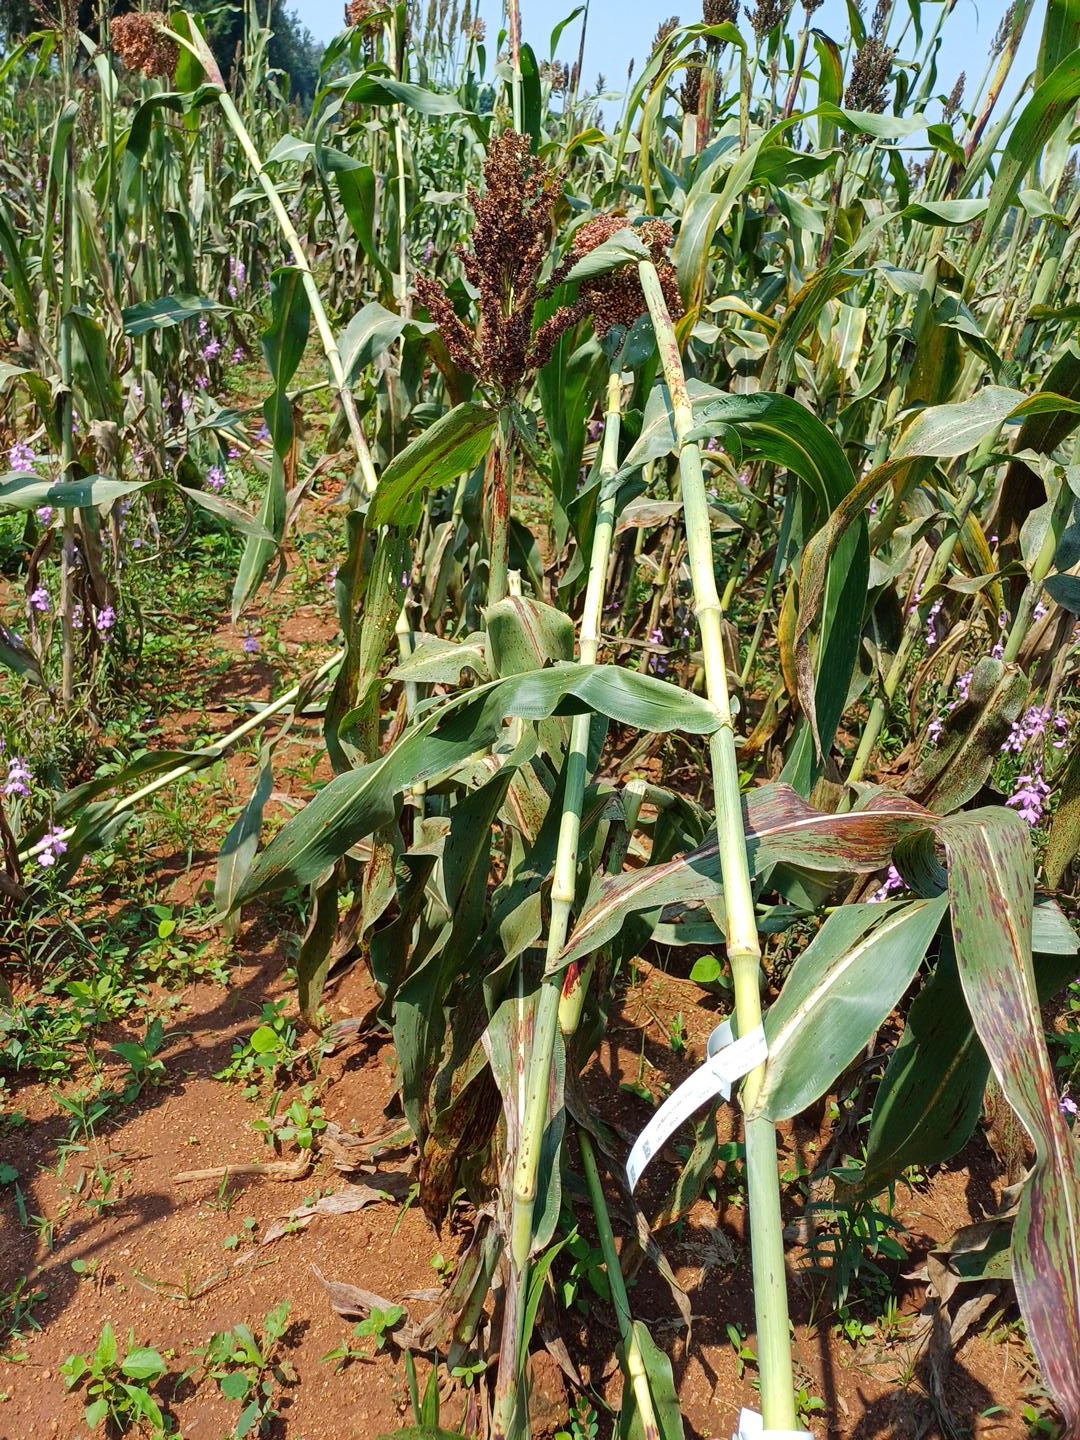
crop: sorghum
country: Kenya
